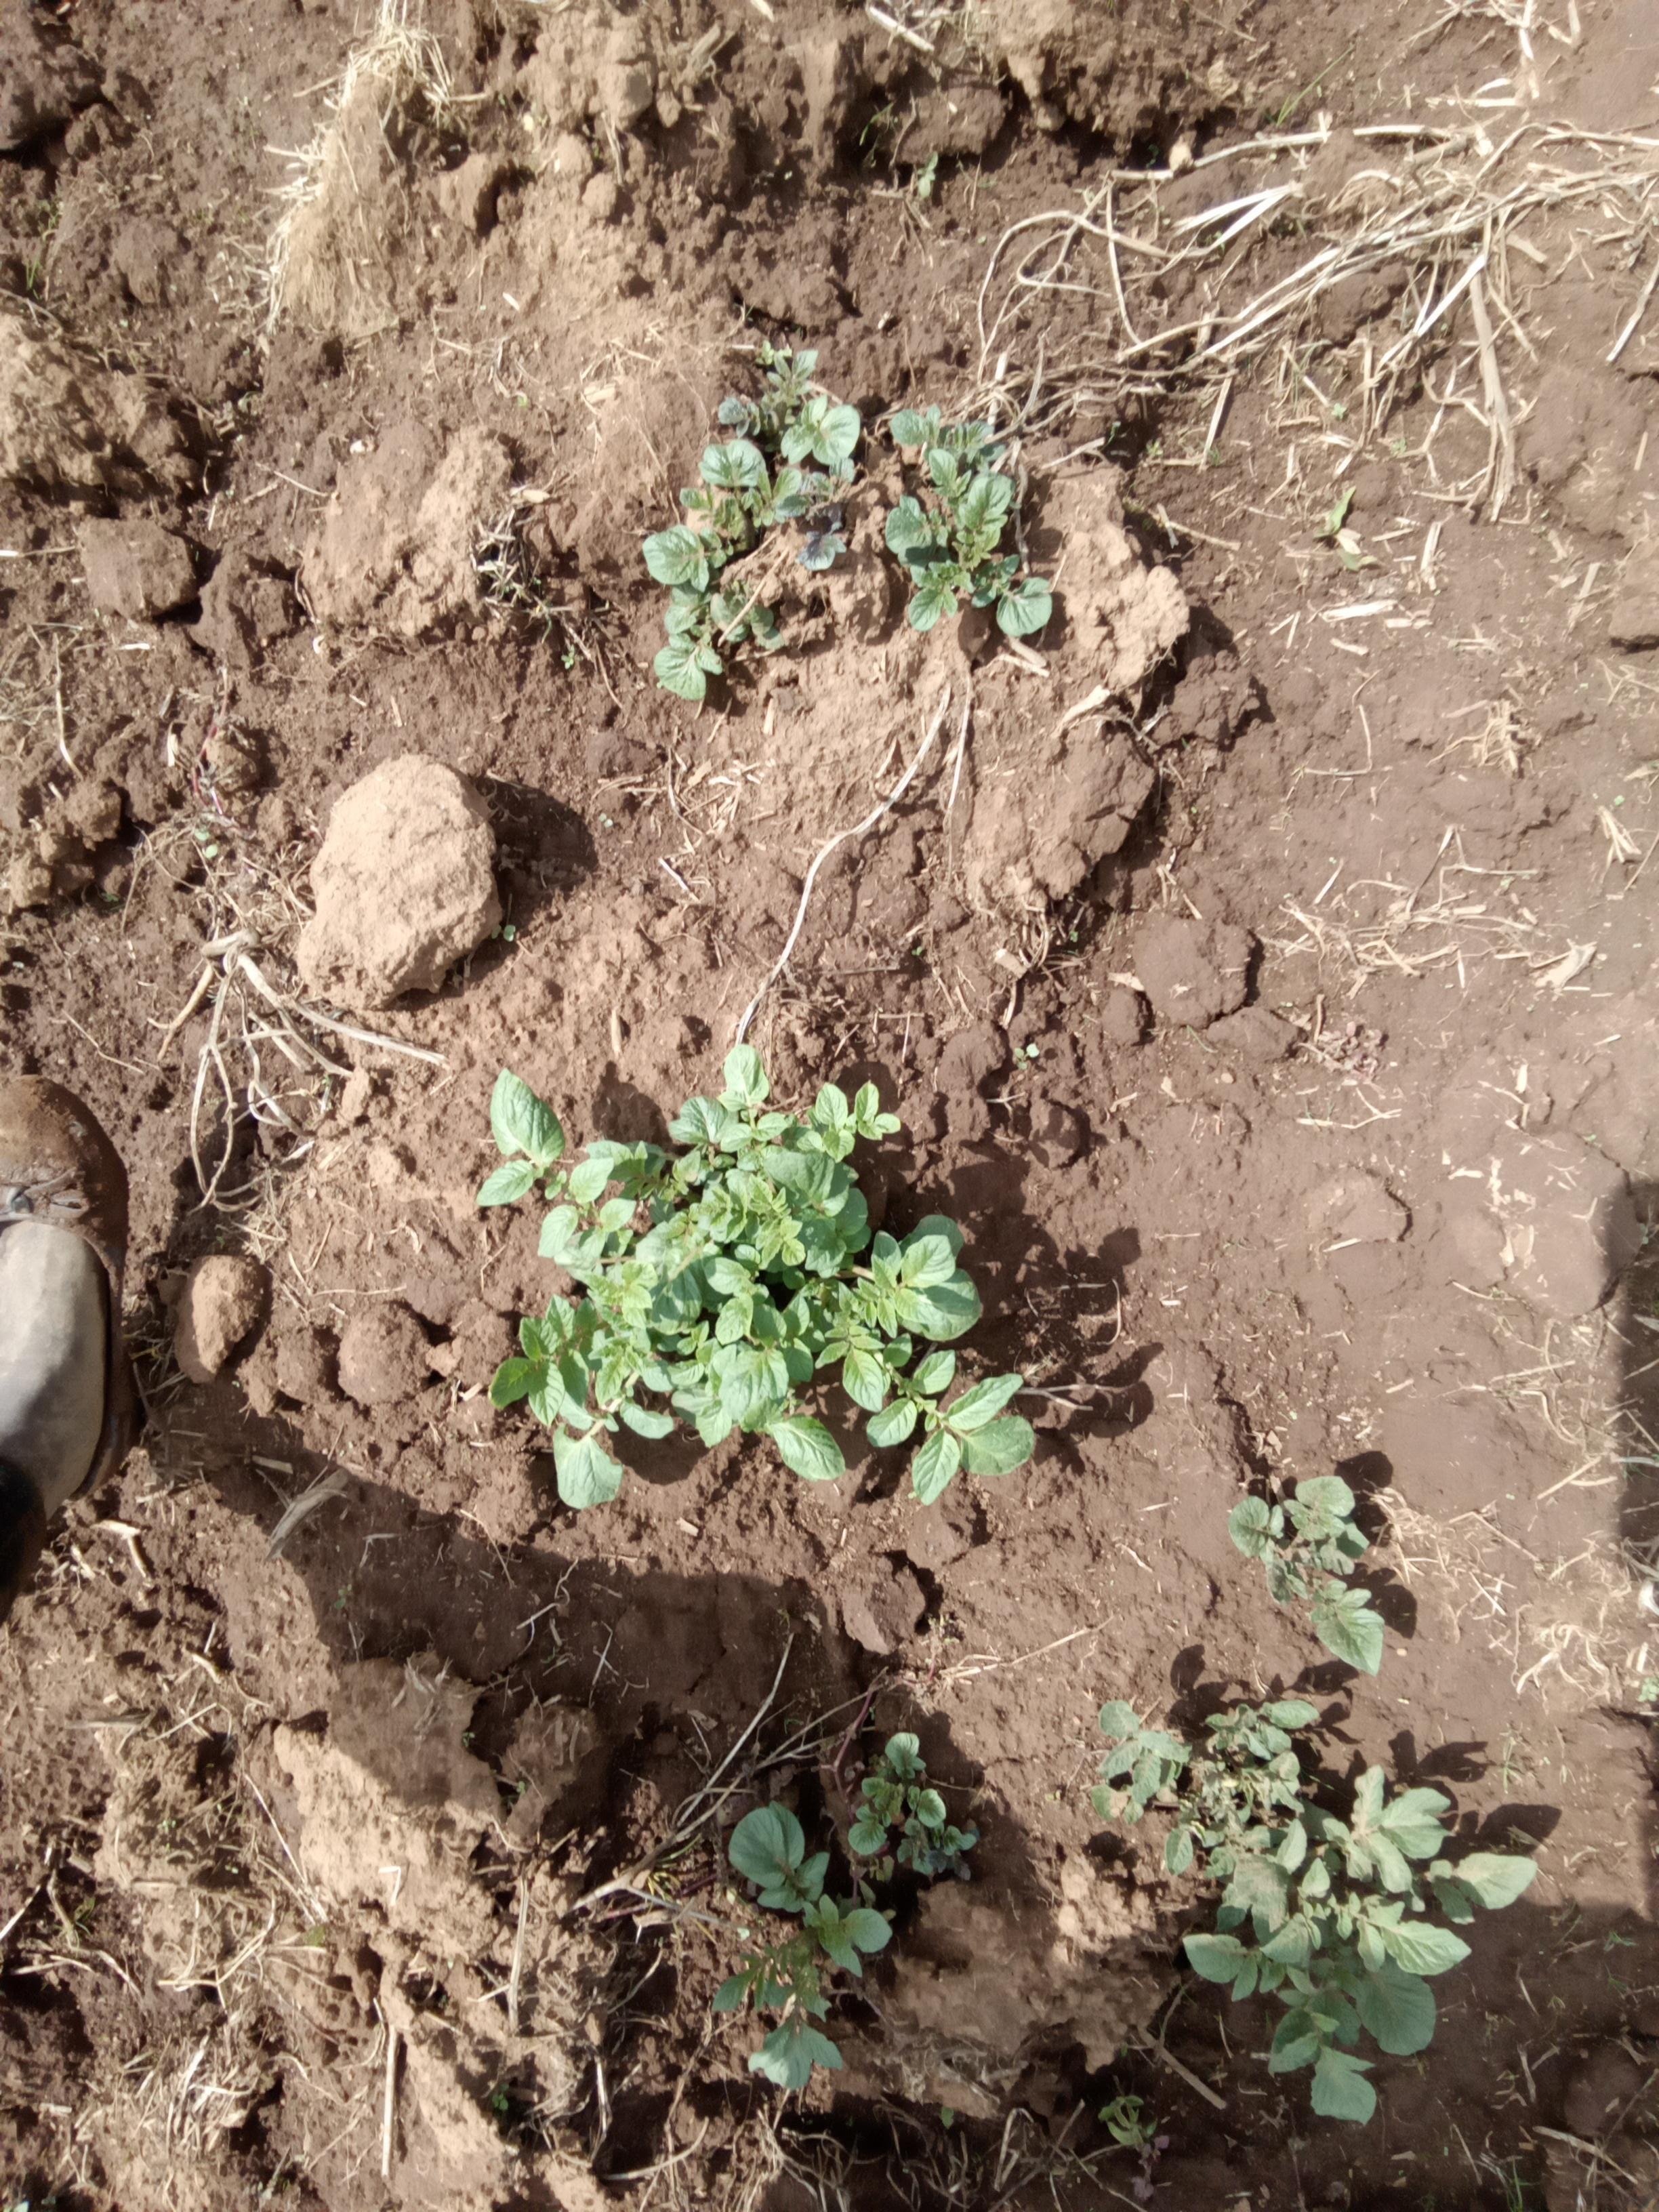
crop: potato
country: Kenya
